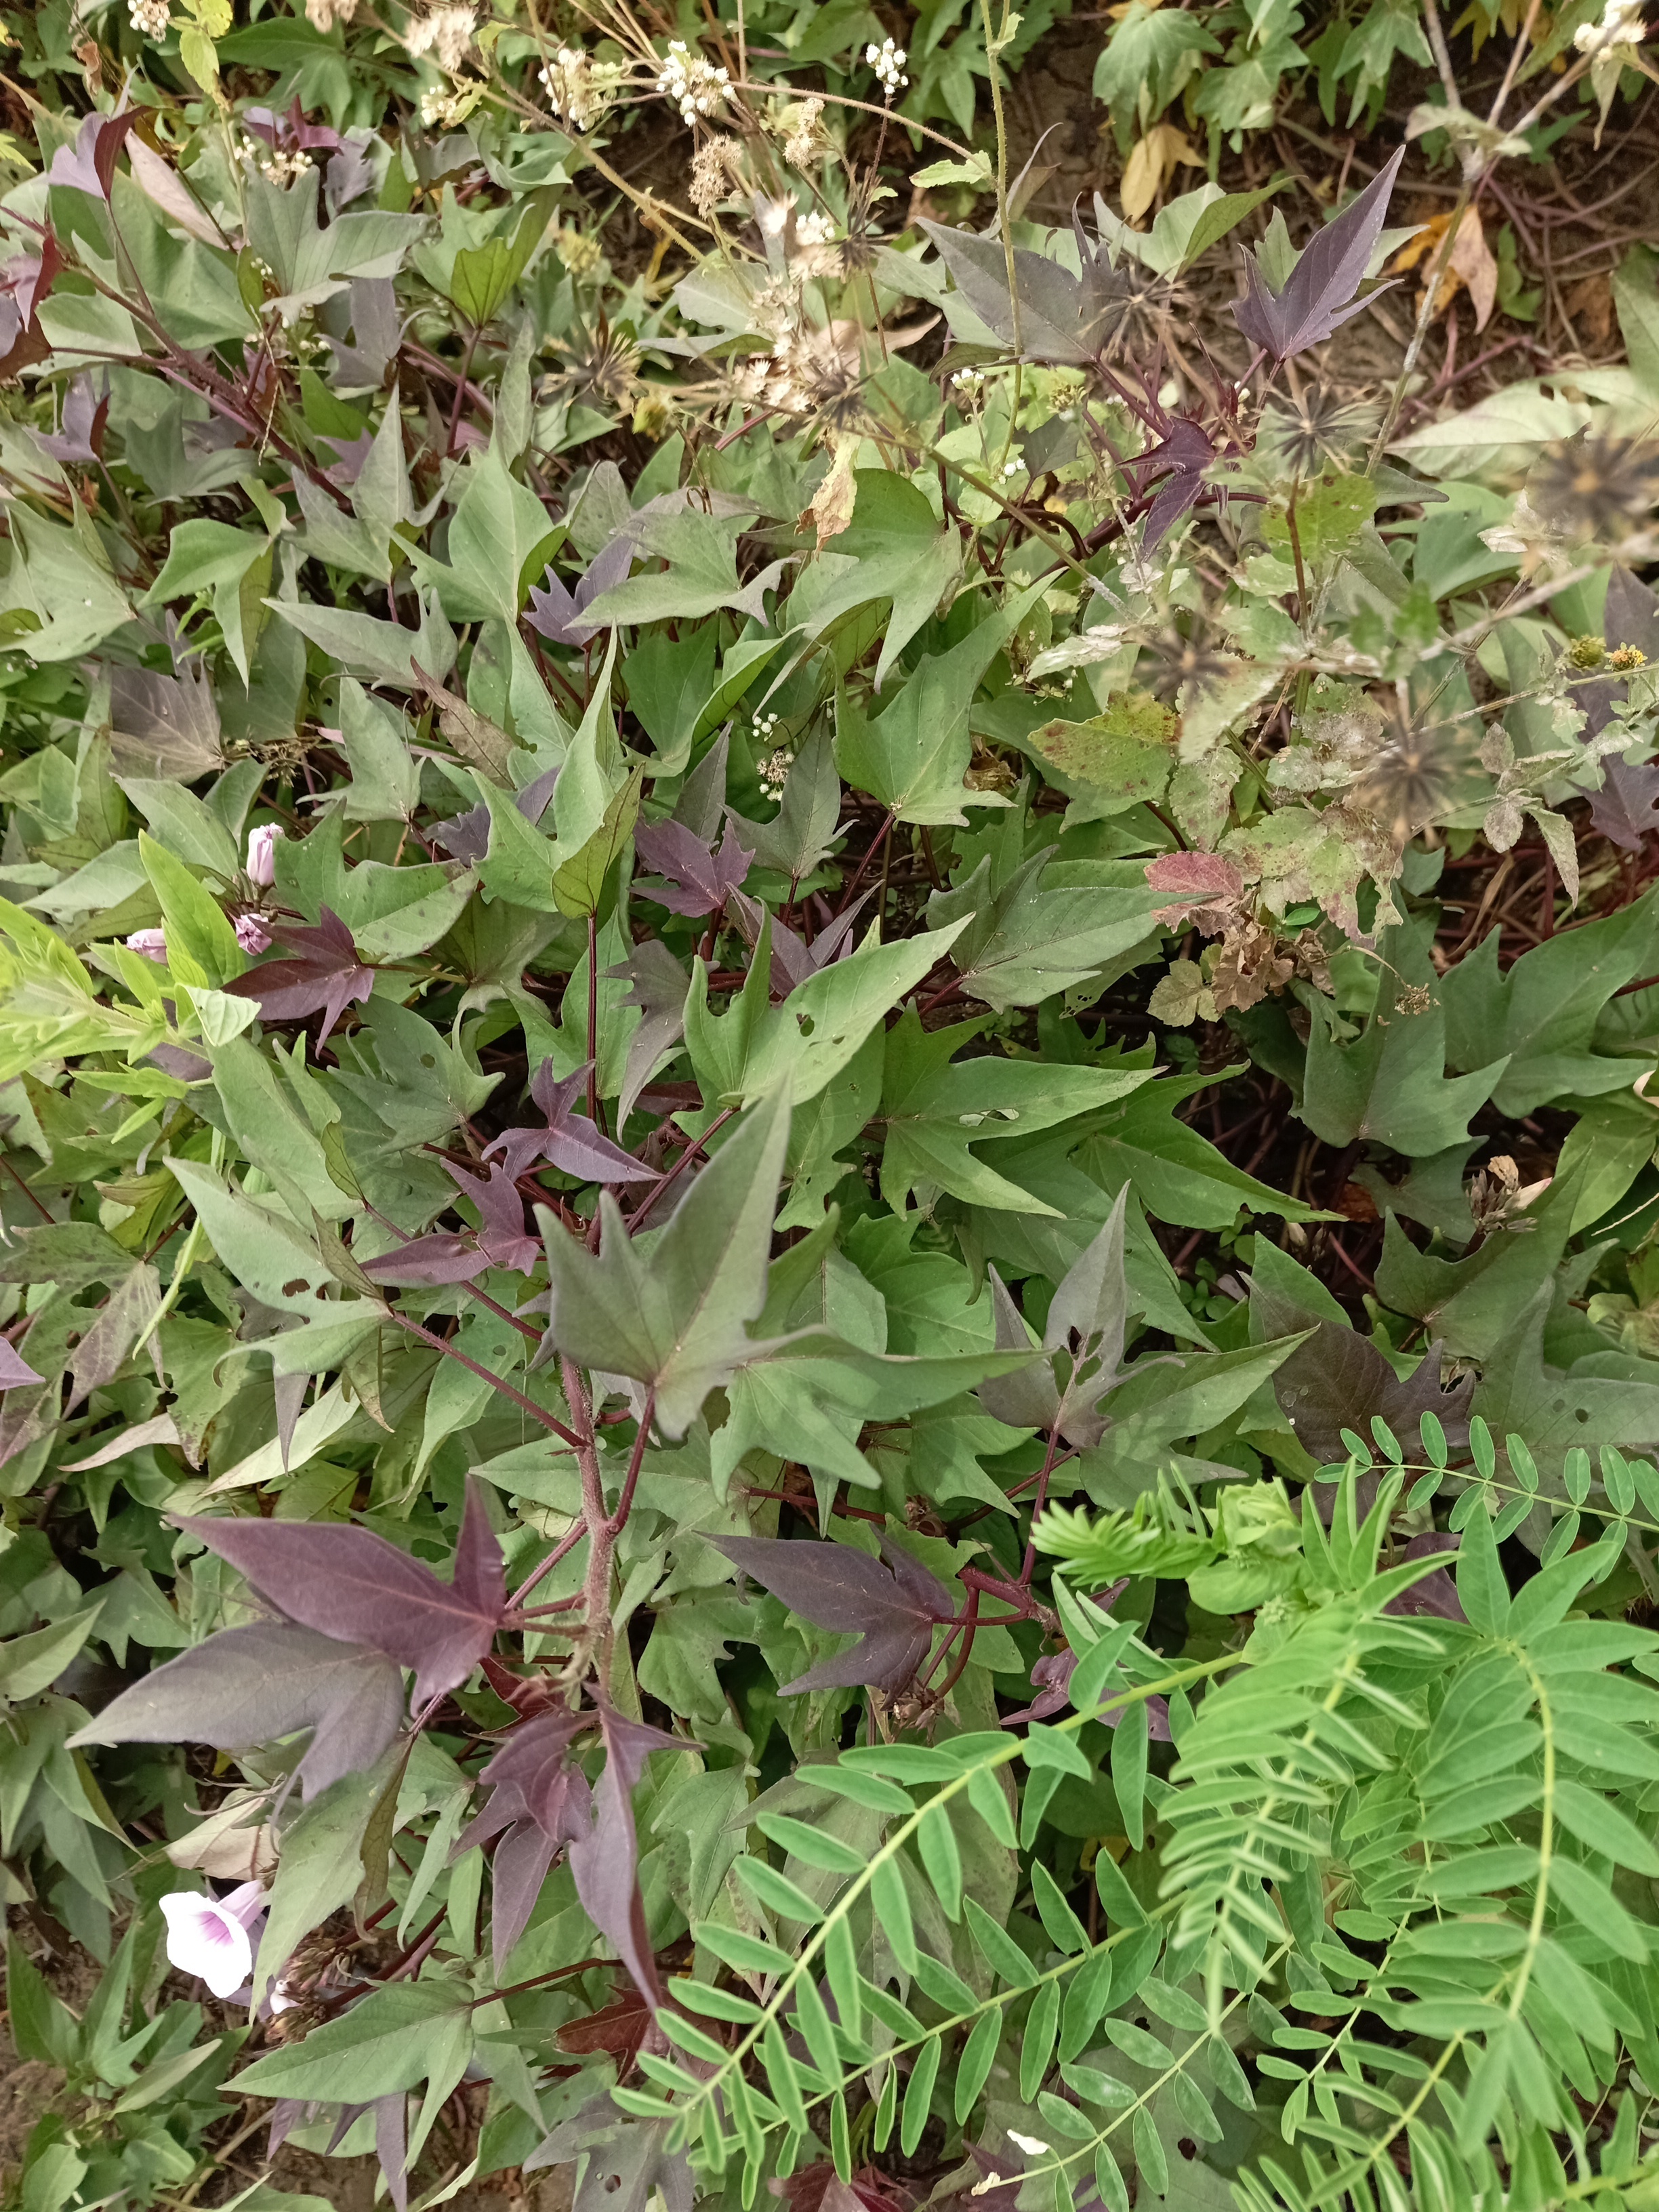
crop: sweet potato
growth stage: flowering
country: Tanzania
